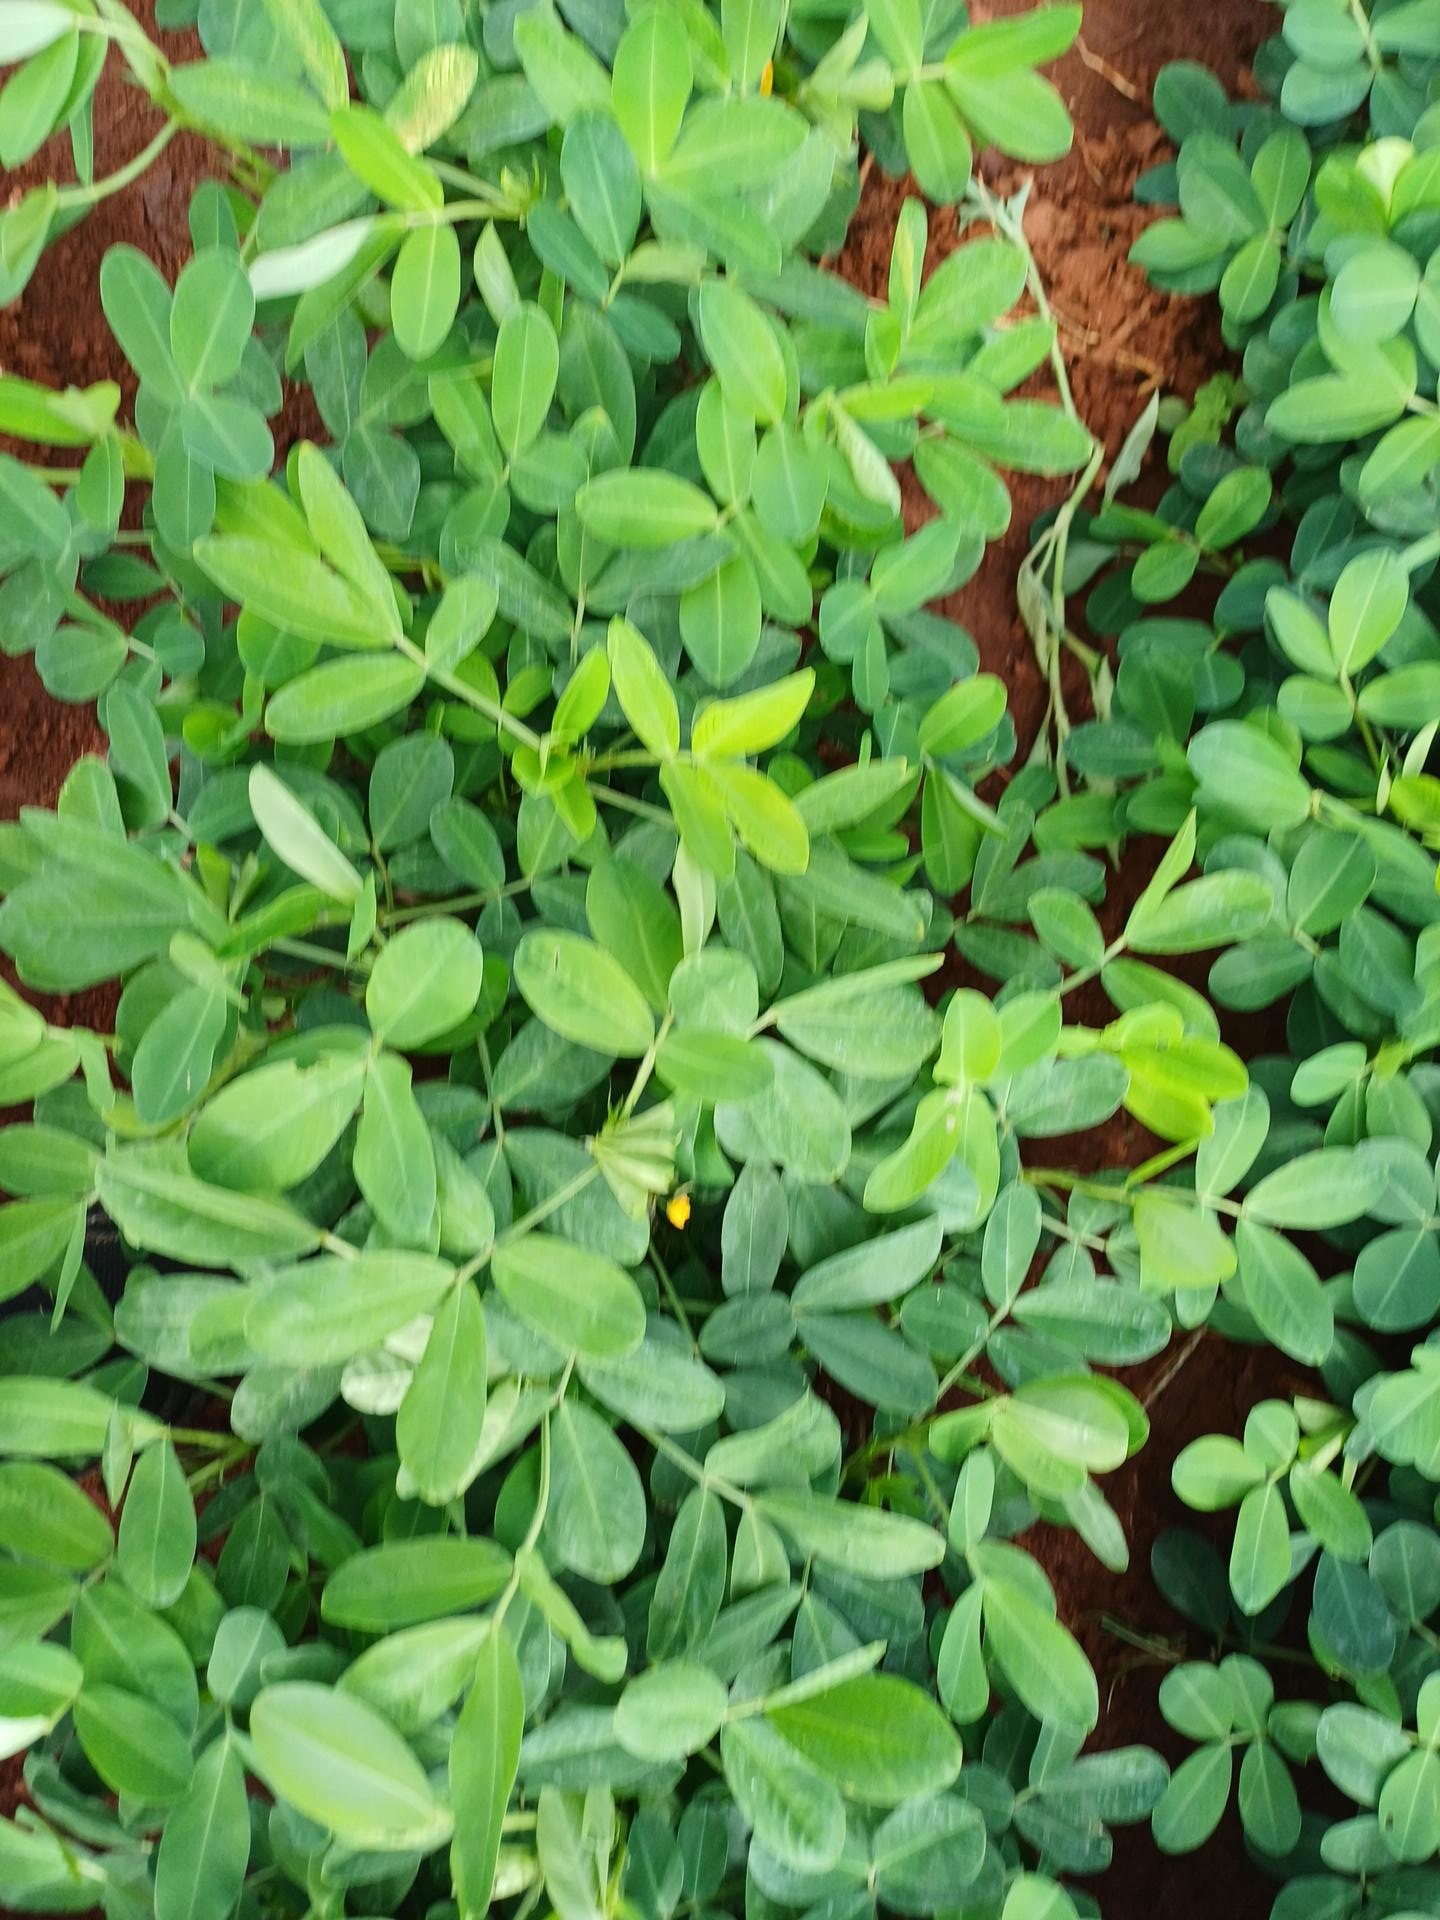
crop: groundnut
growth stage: flowering
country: Kenya
